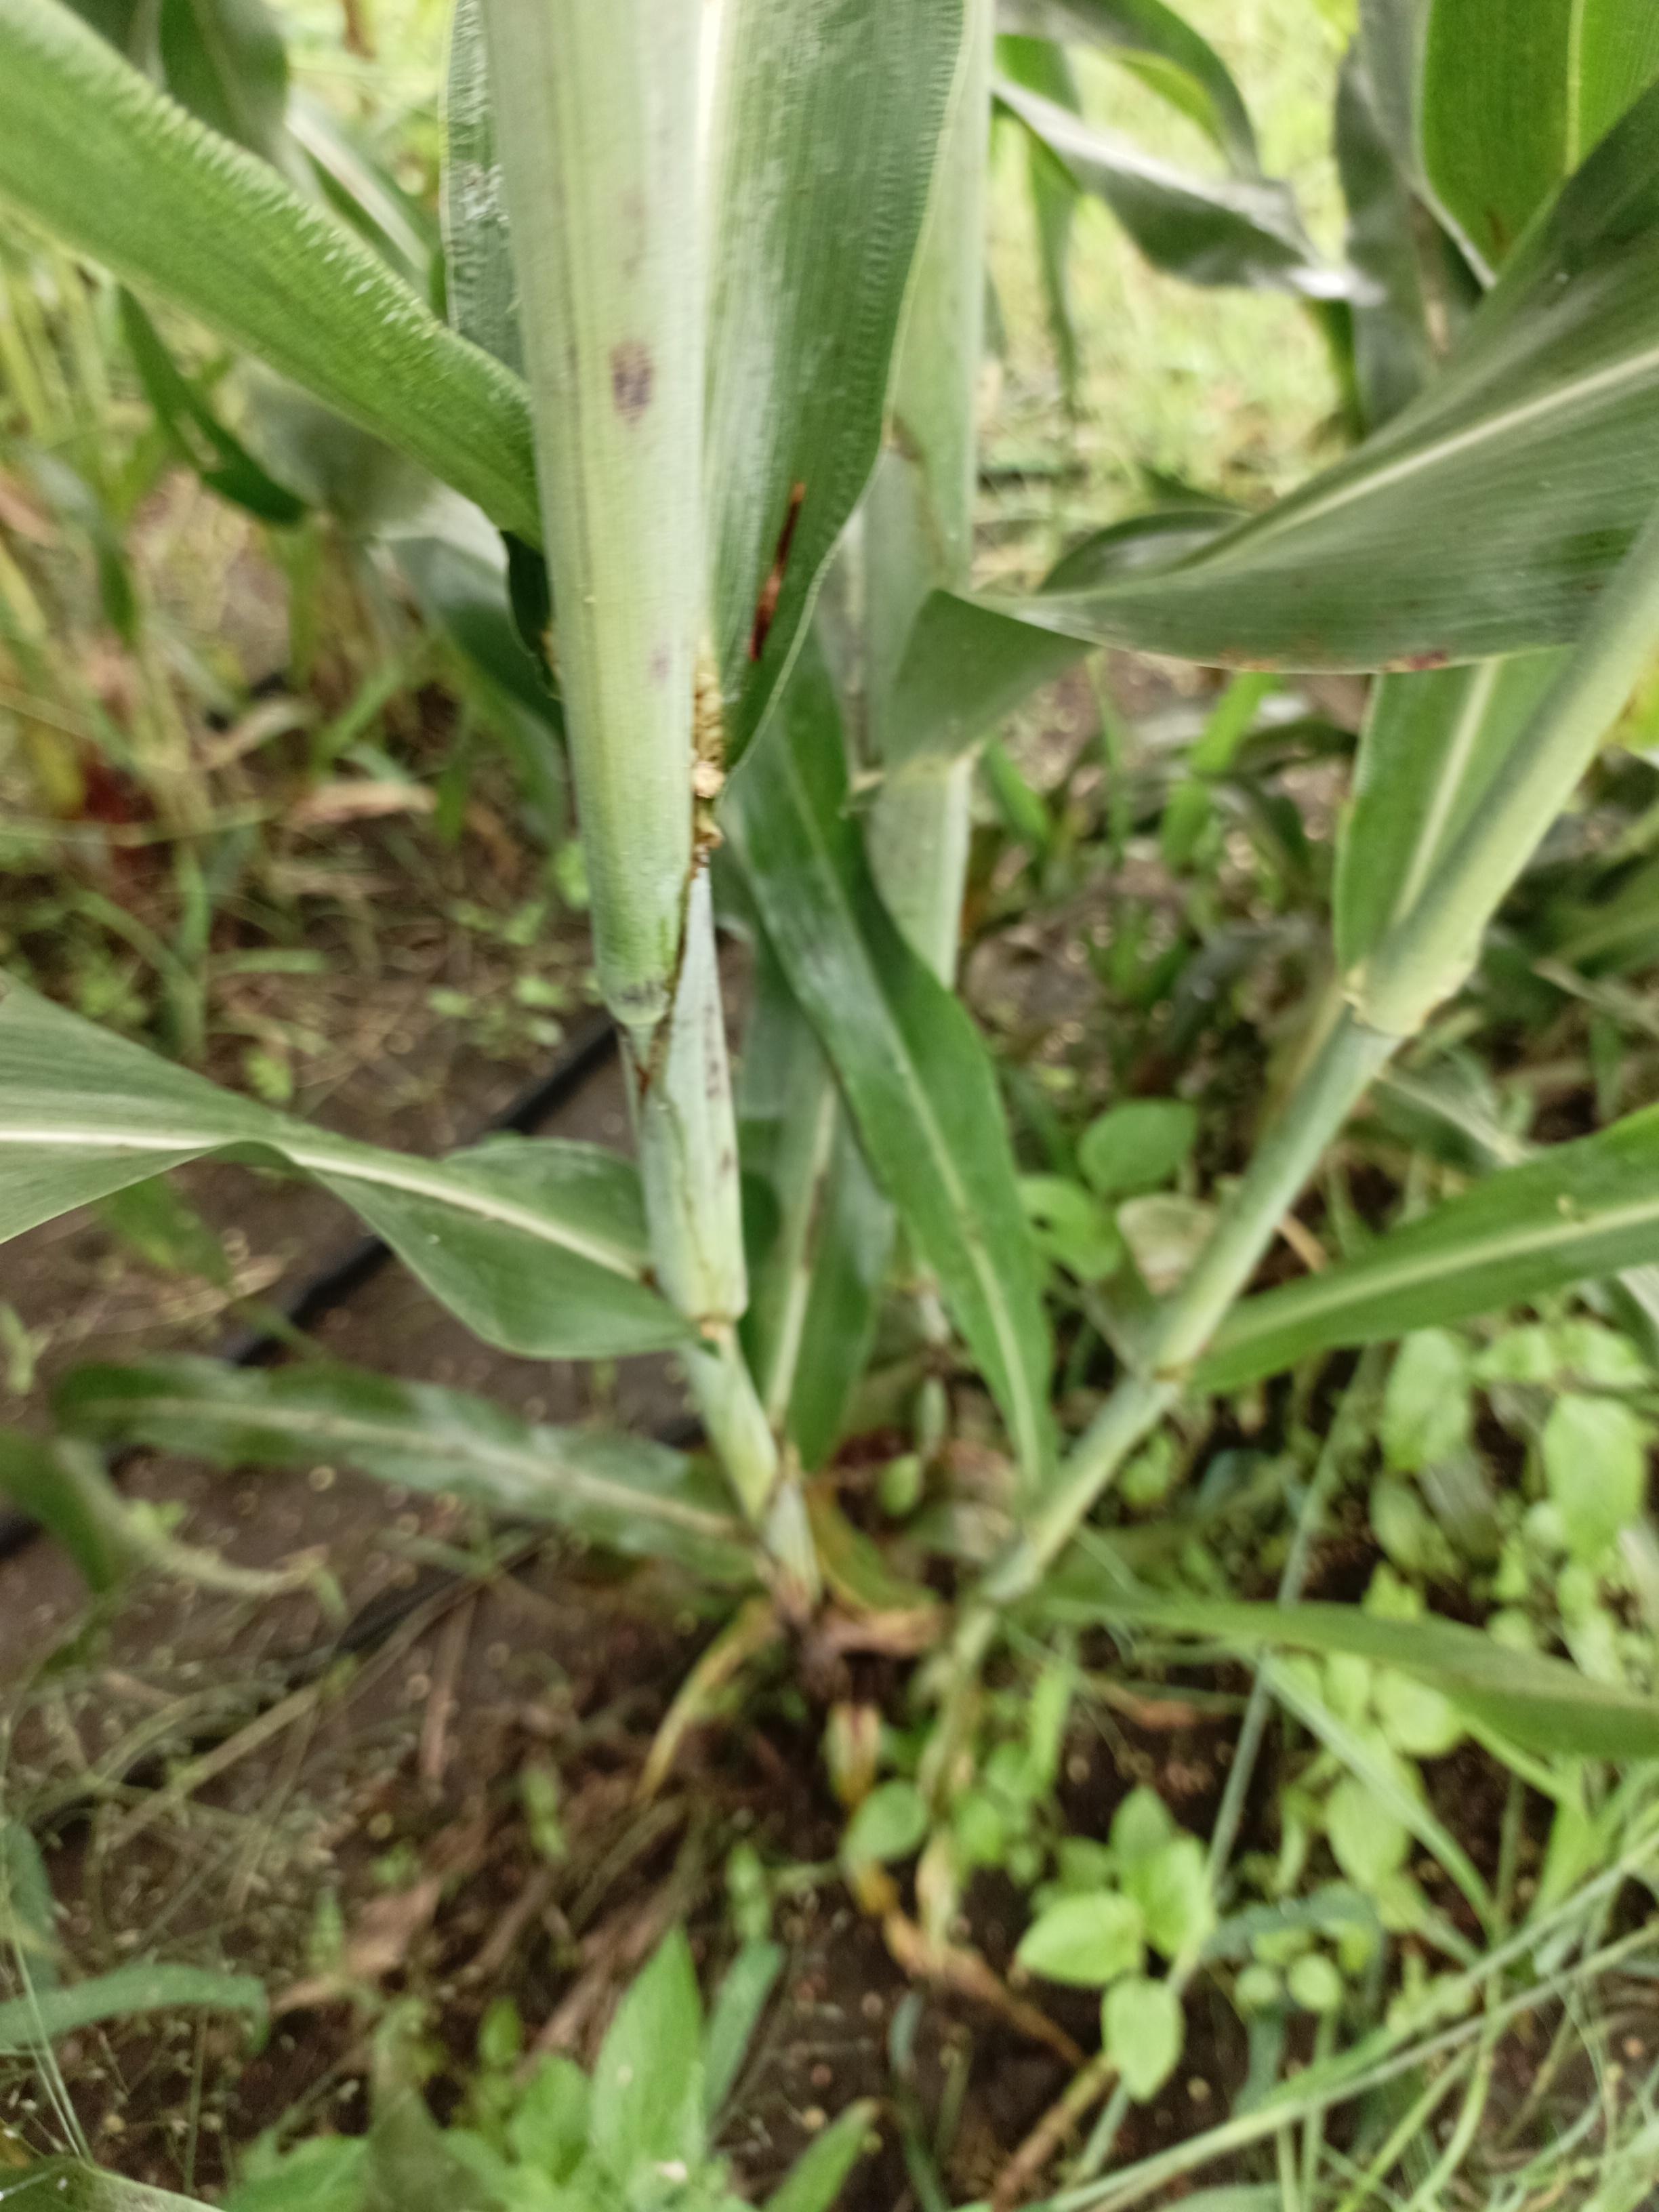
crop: sorghum
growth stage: filling grain
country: Tanzania
